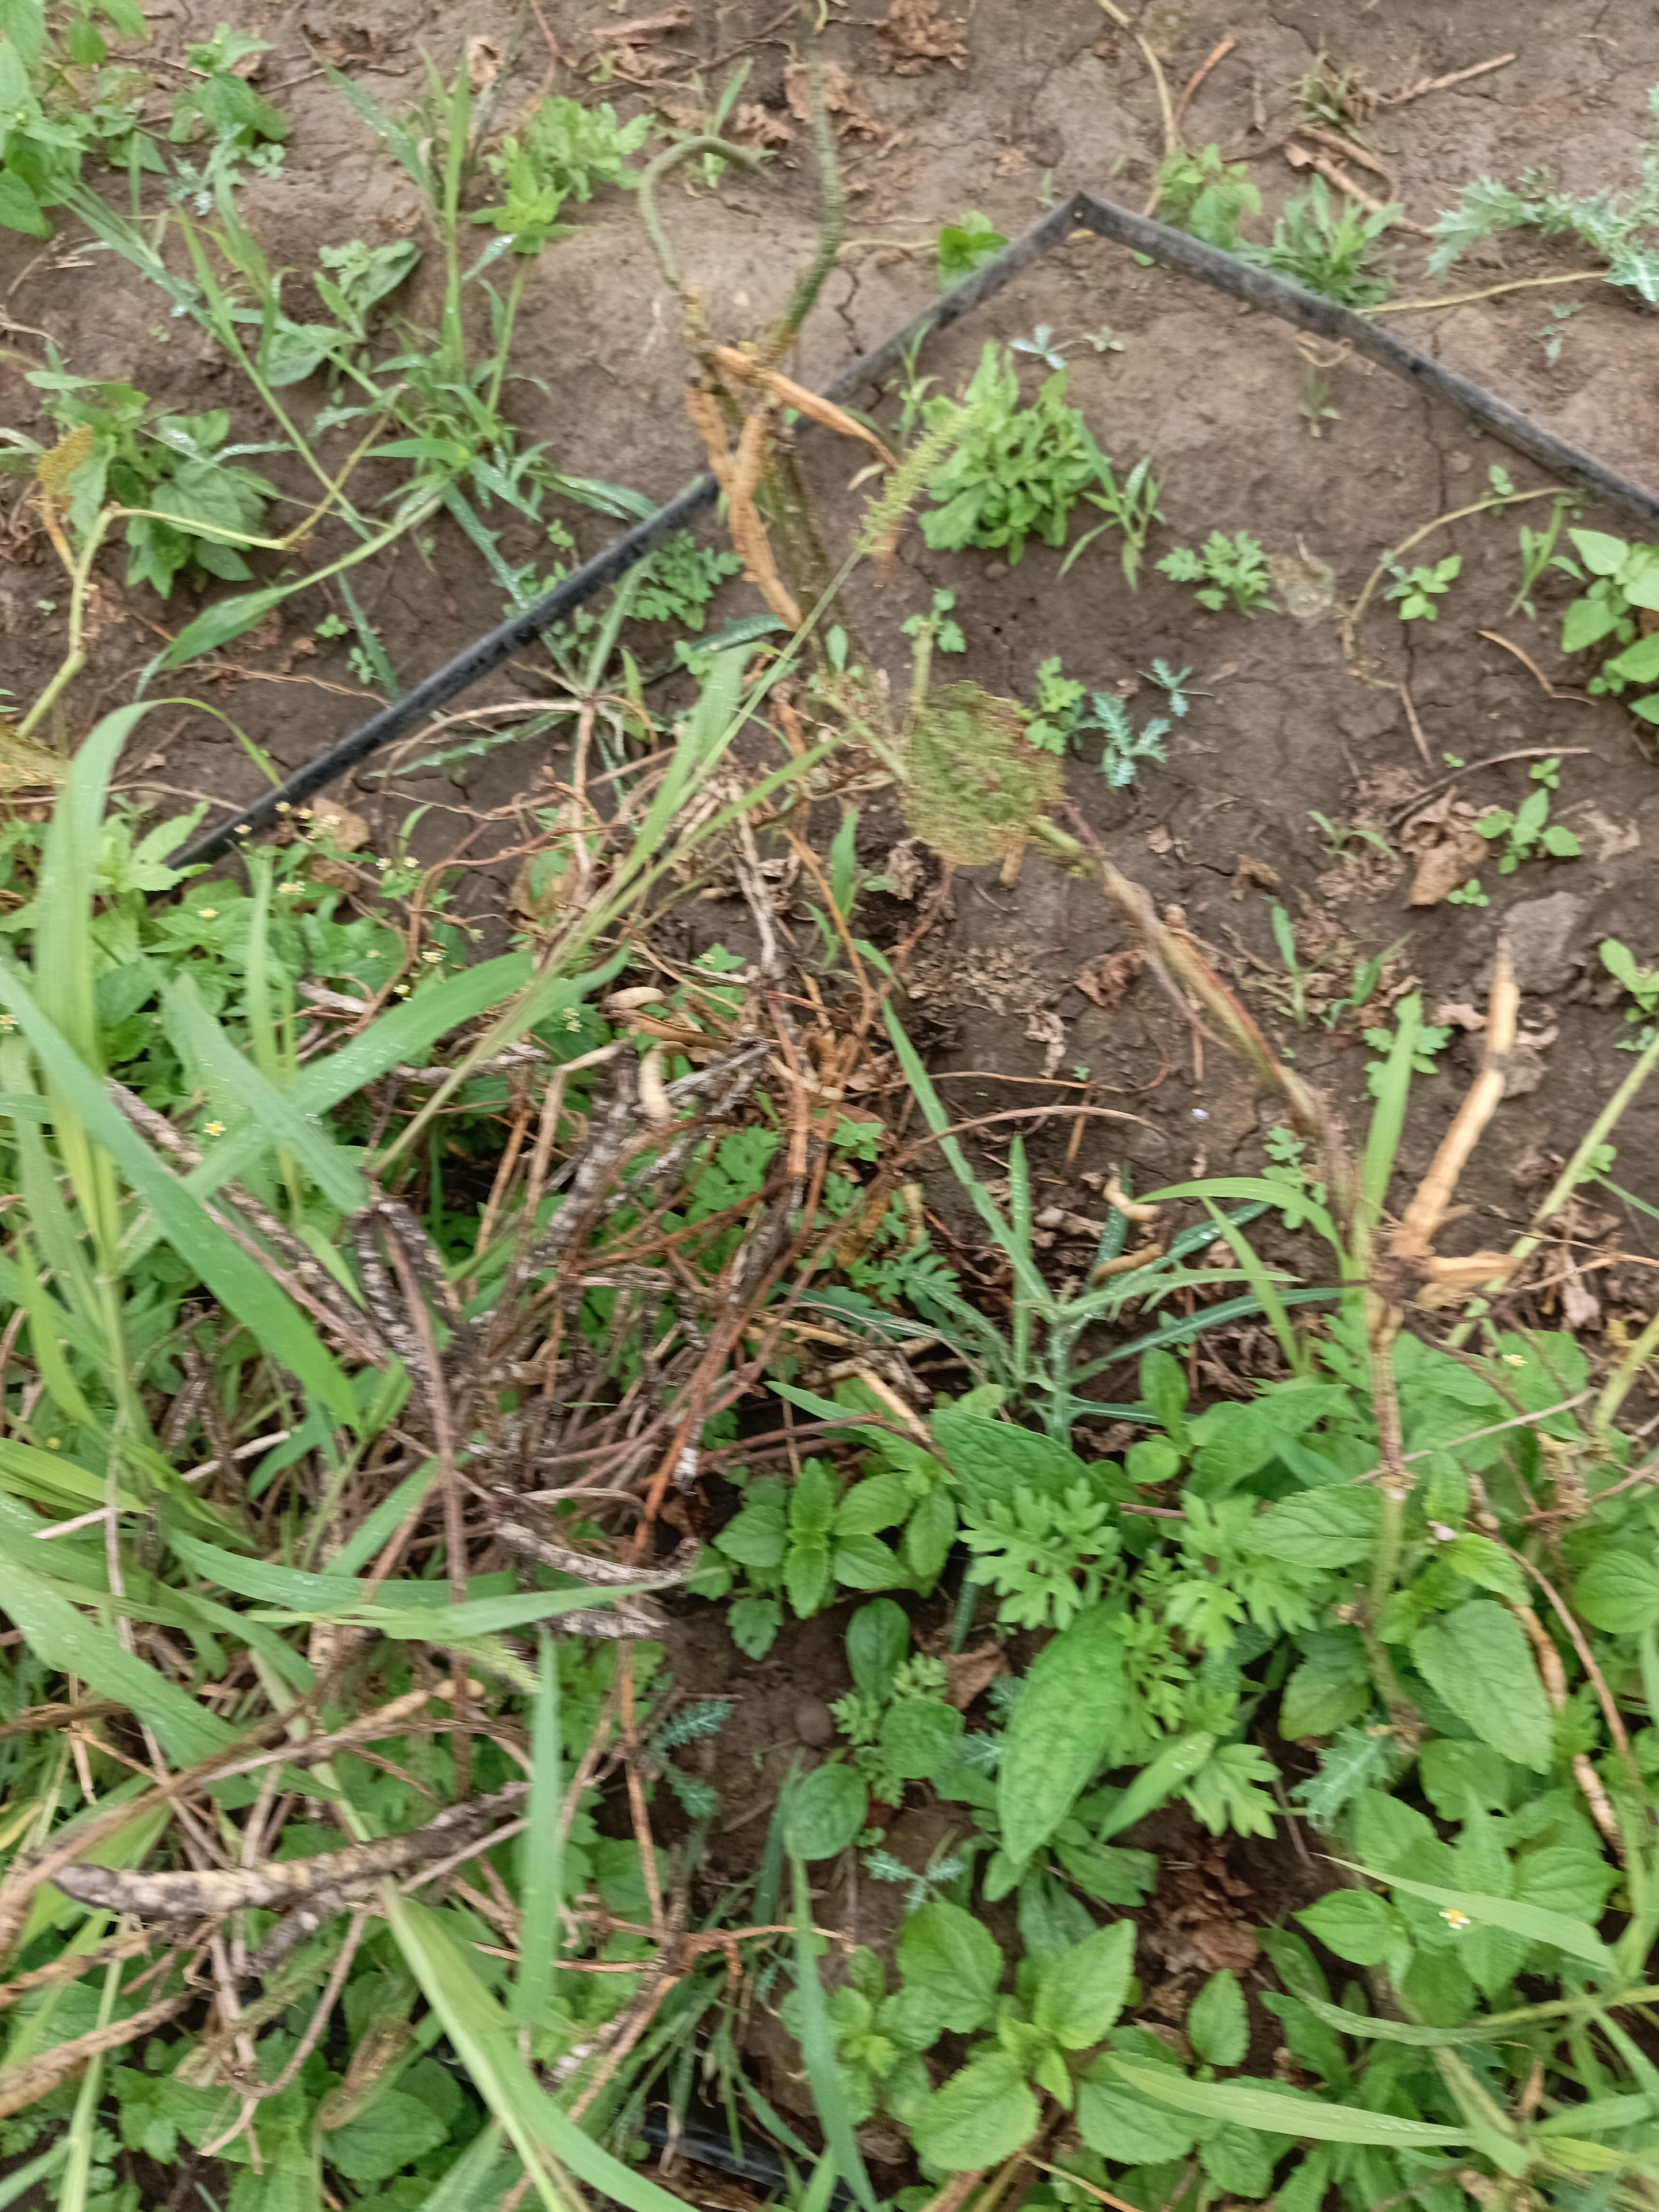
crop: cowpea
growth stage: development pod
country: Tanzania
